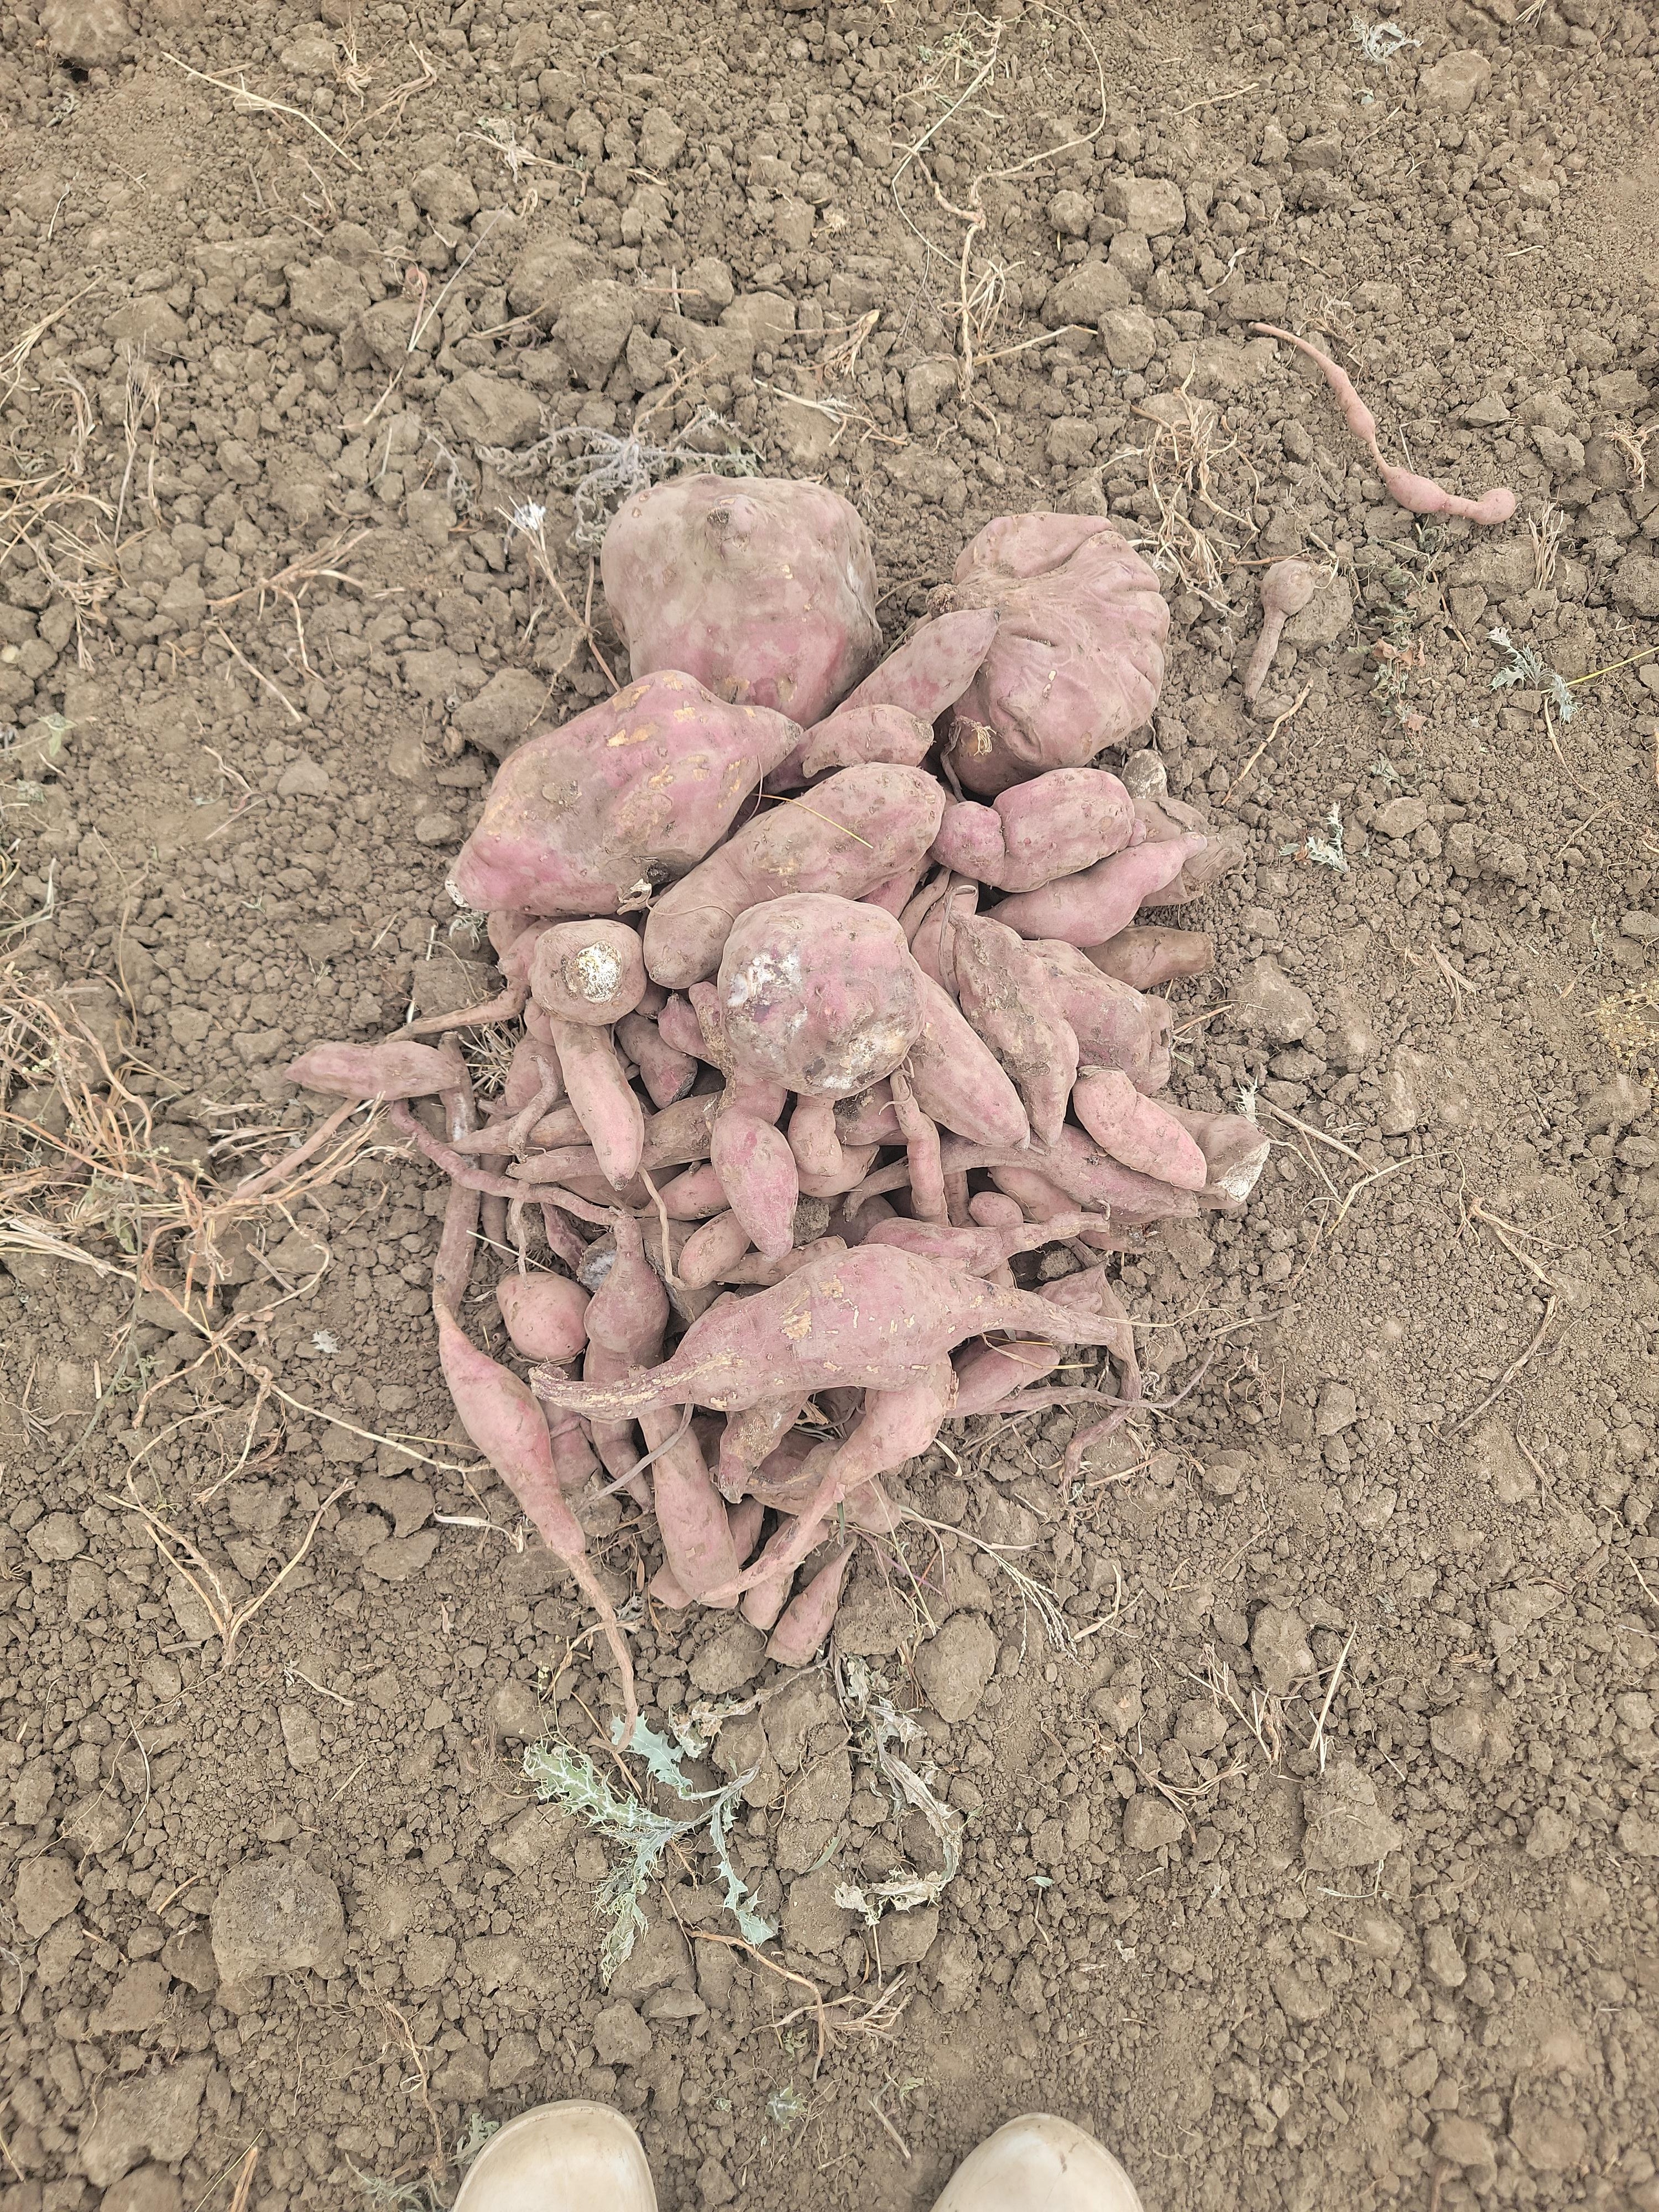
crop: sweet potato
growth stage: harvest maturity
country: Tanzania
